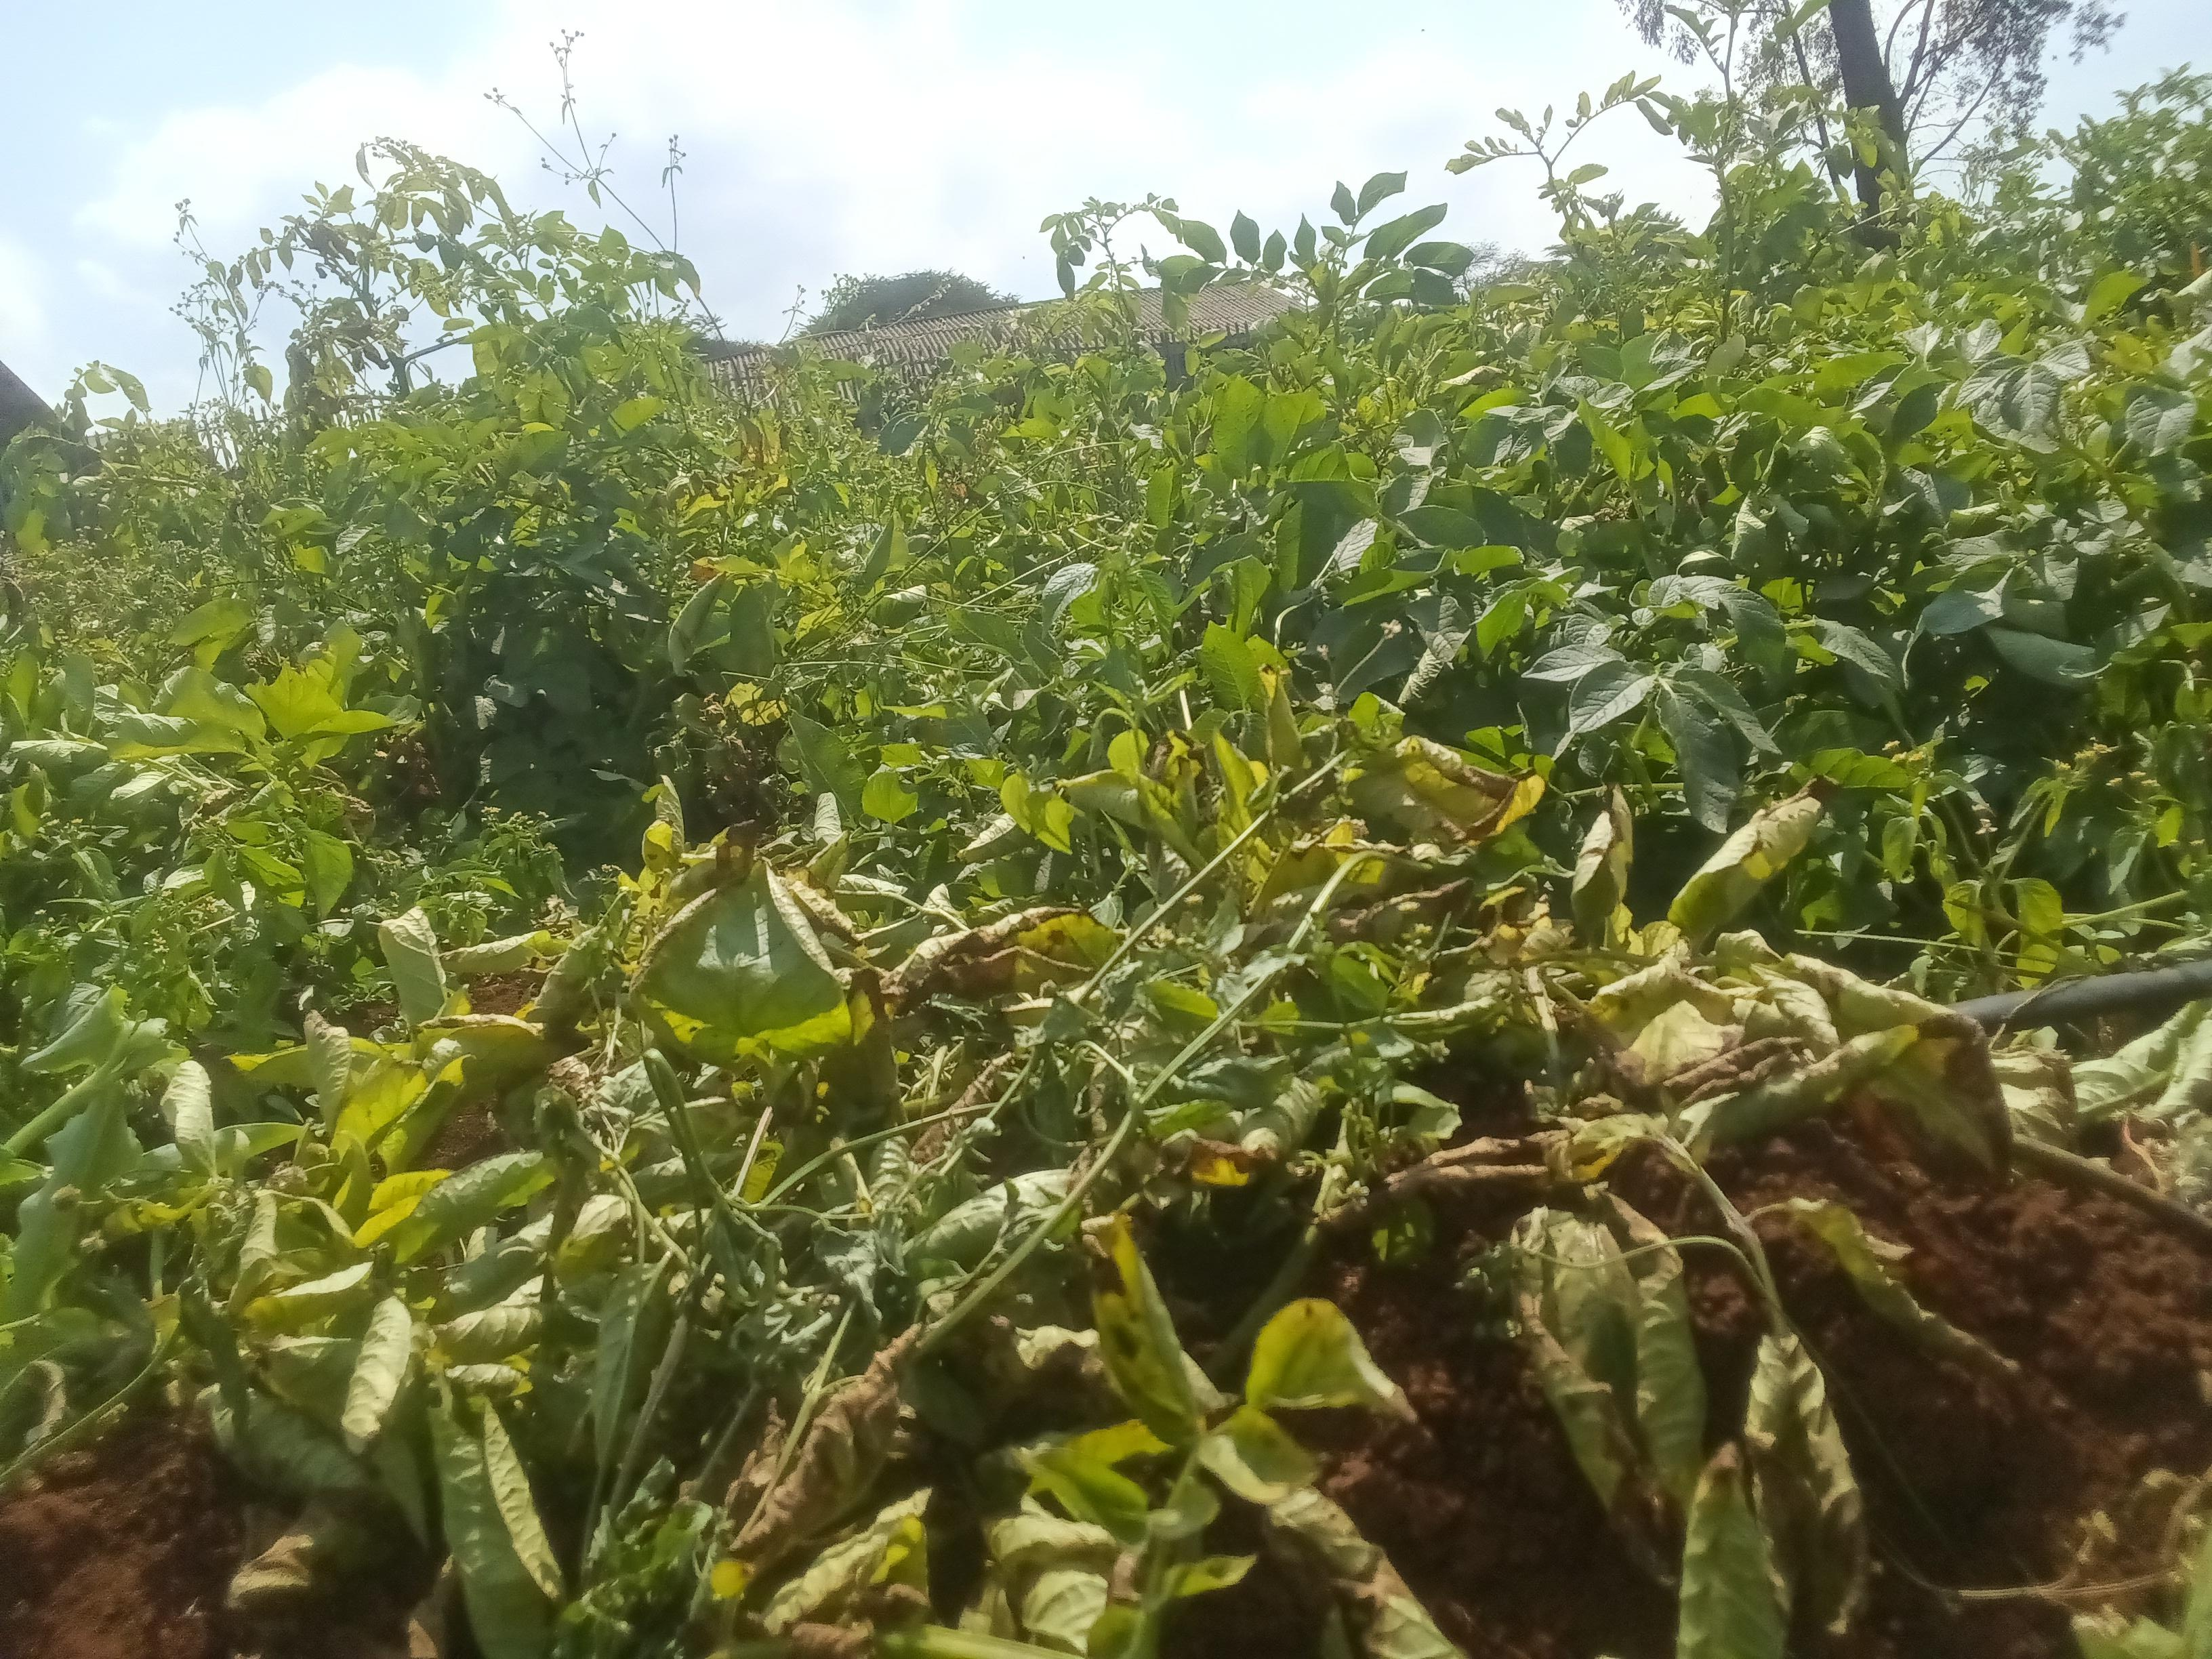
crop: potato
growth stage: maturity
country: Kenya
